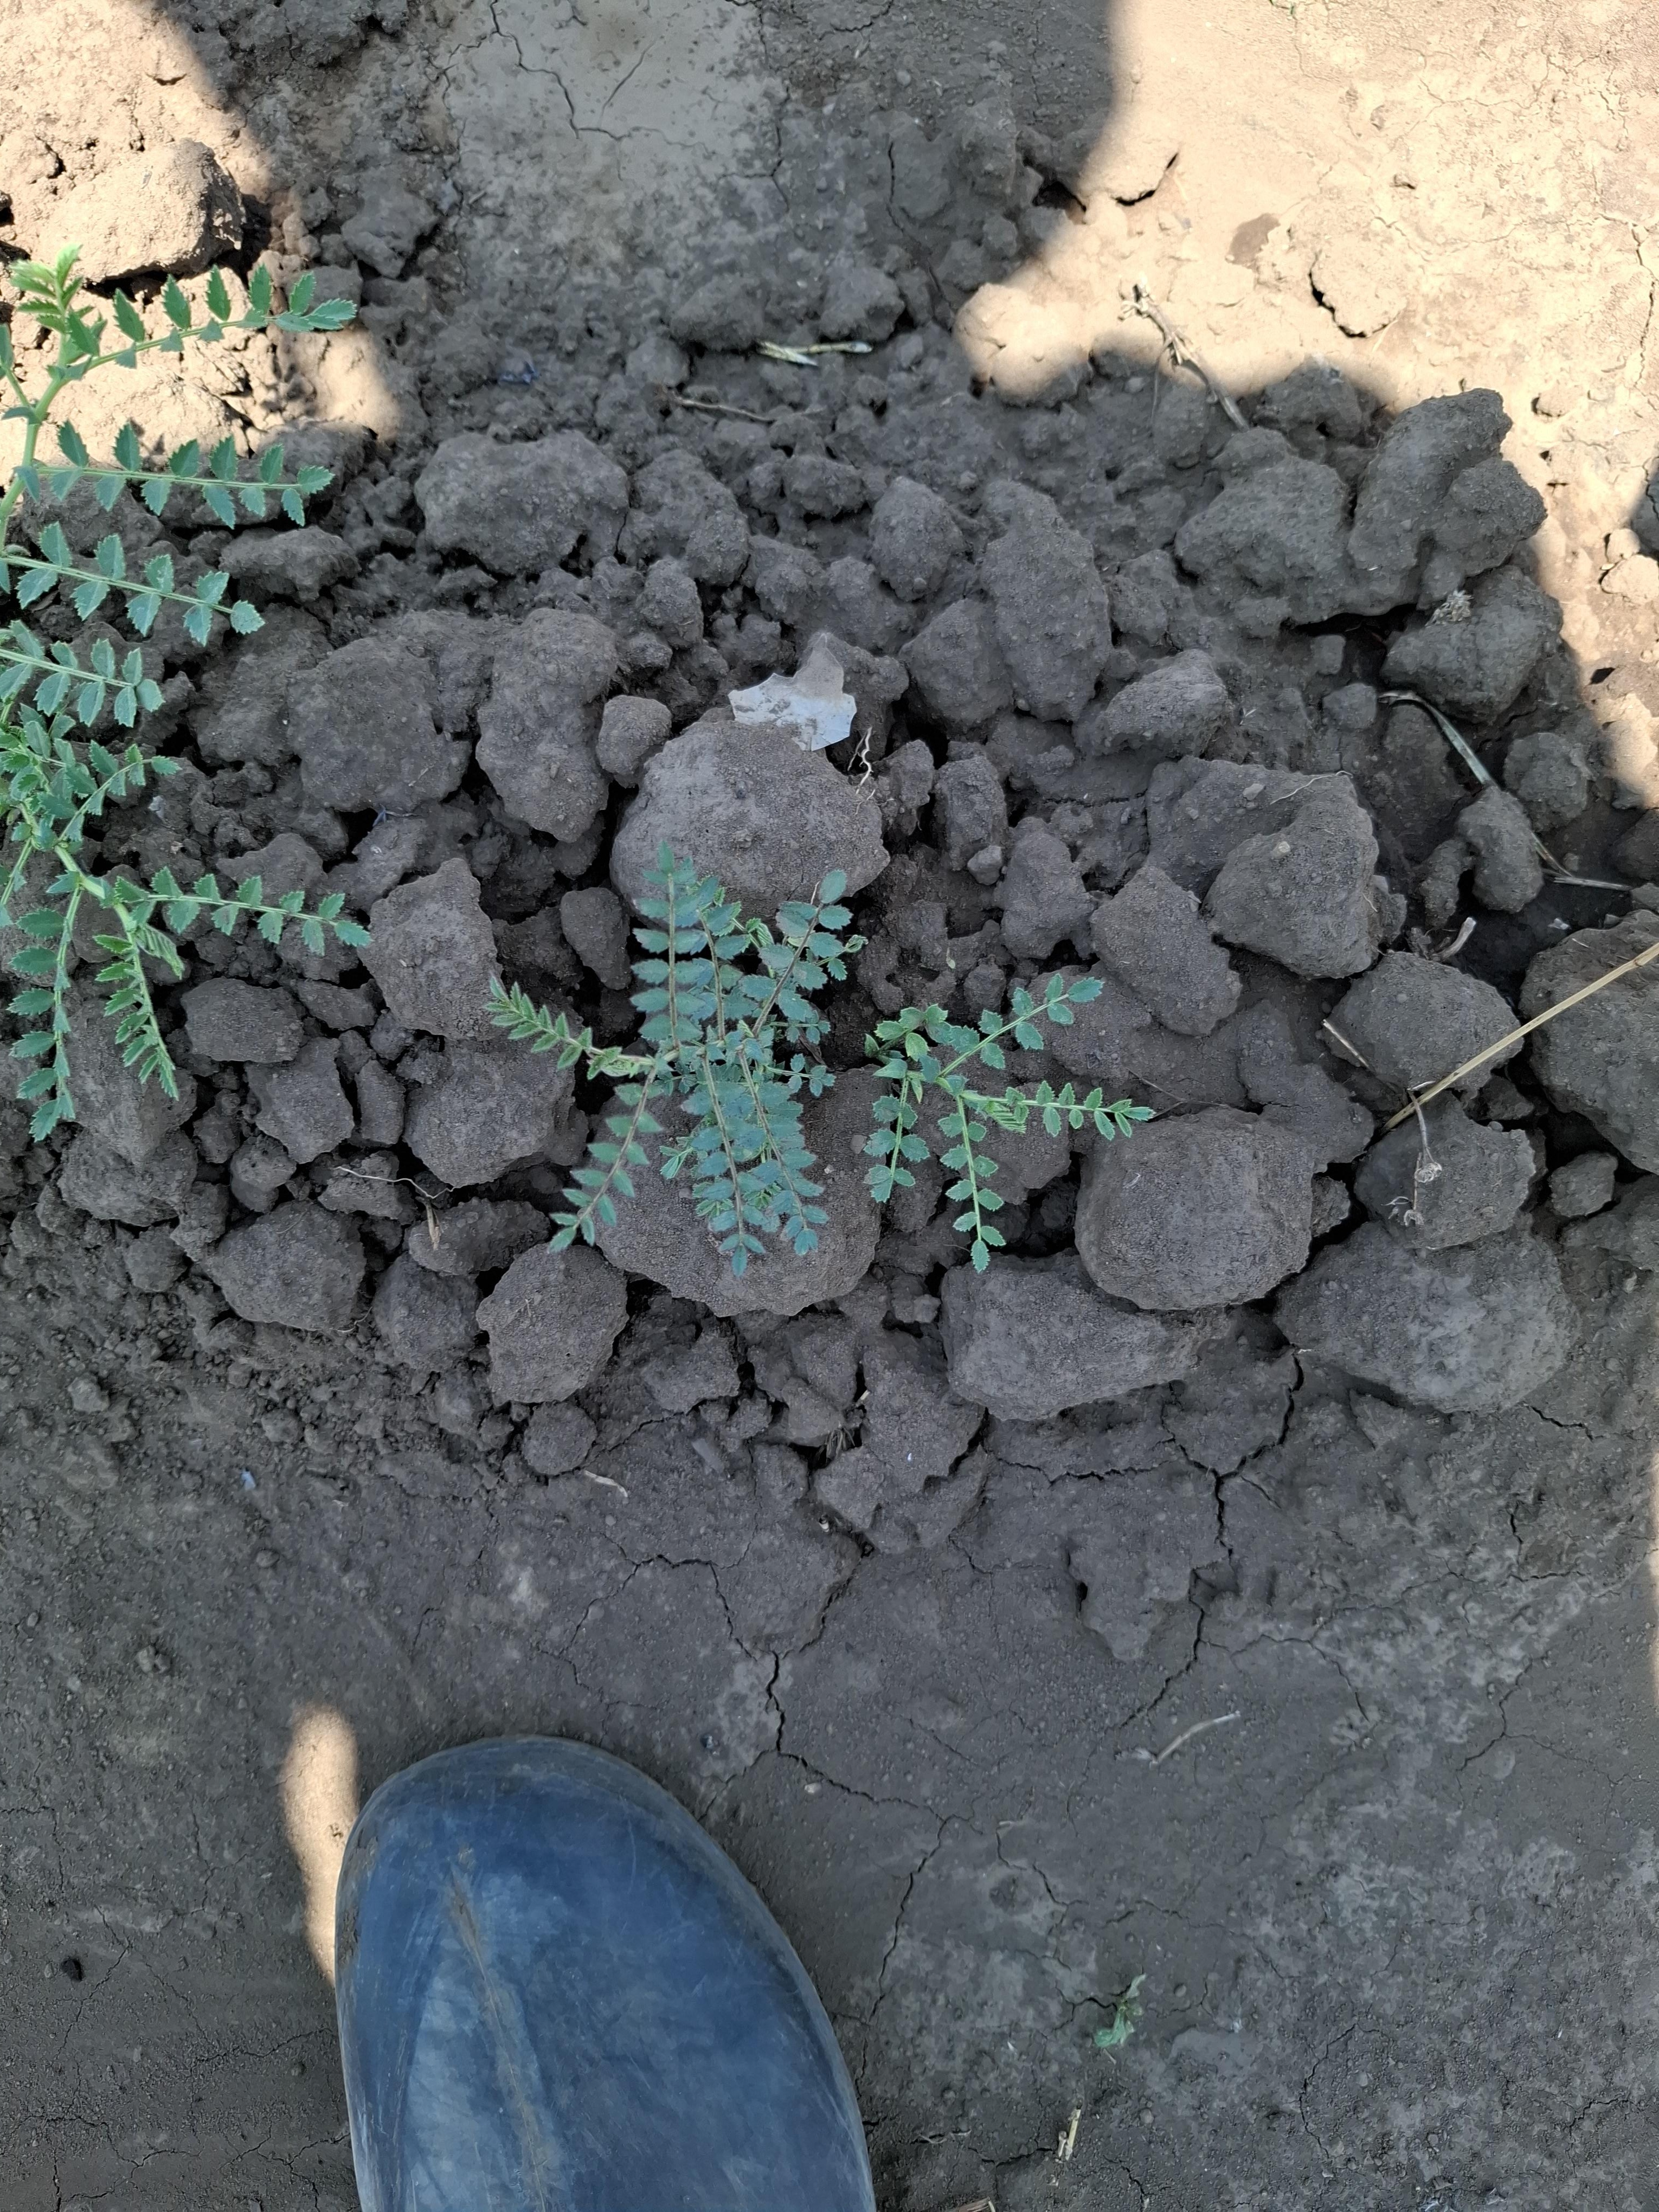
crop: chickpea
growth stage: vegetative
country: Tanzania
